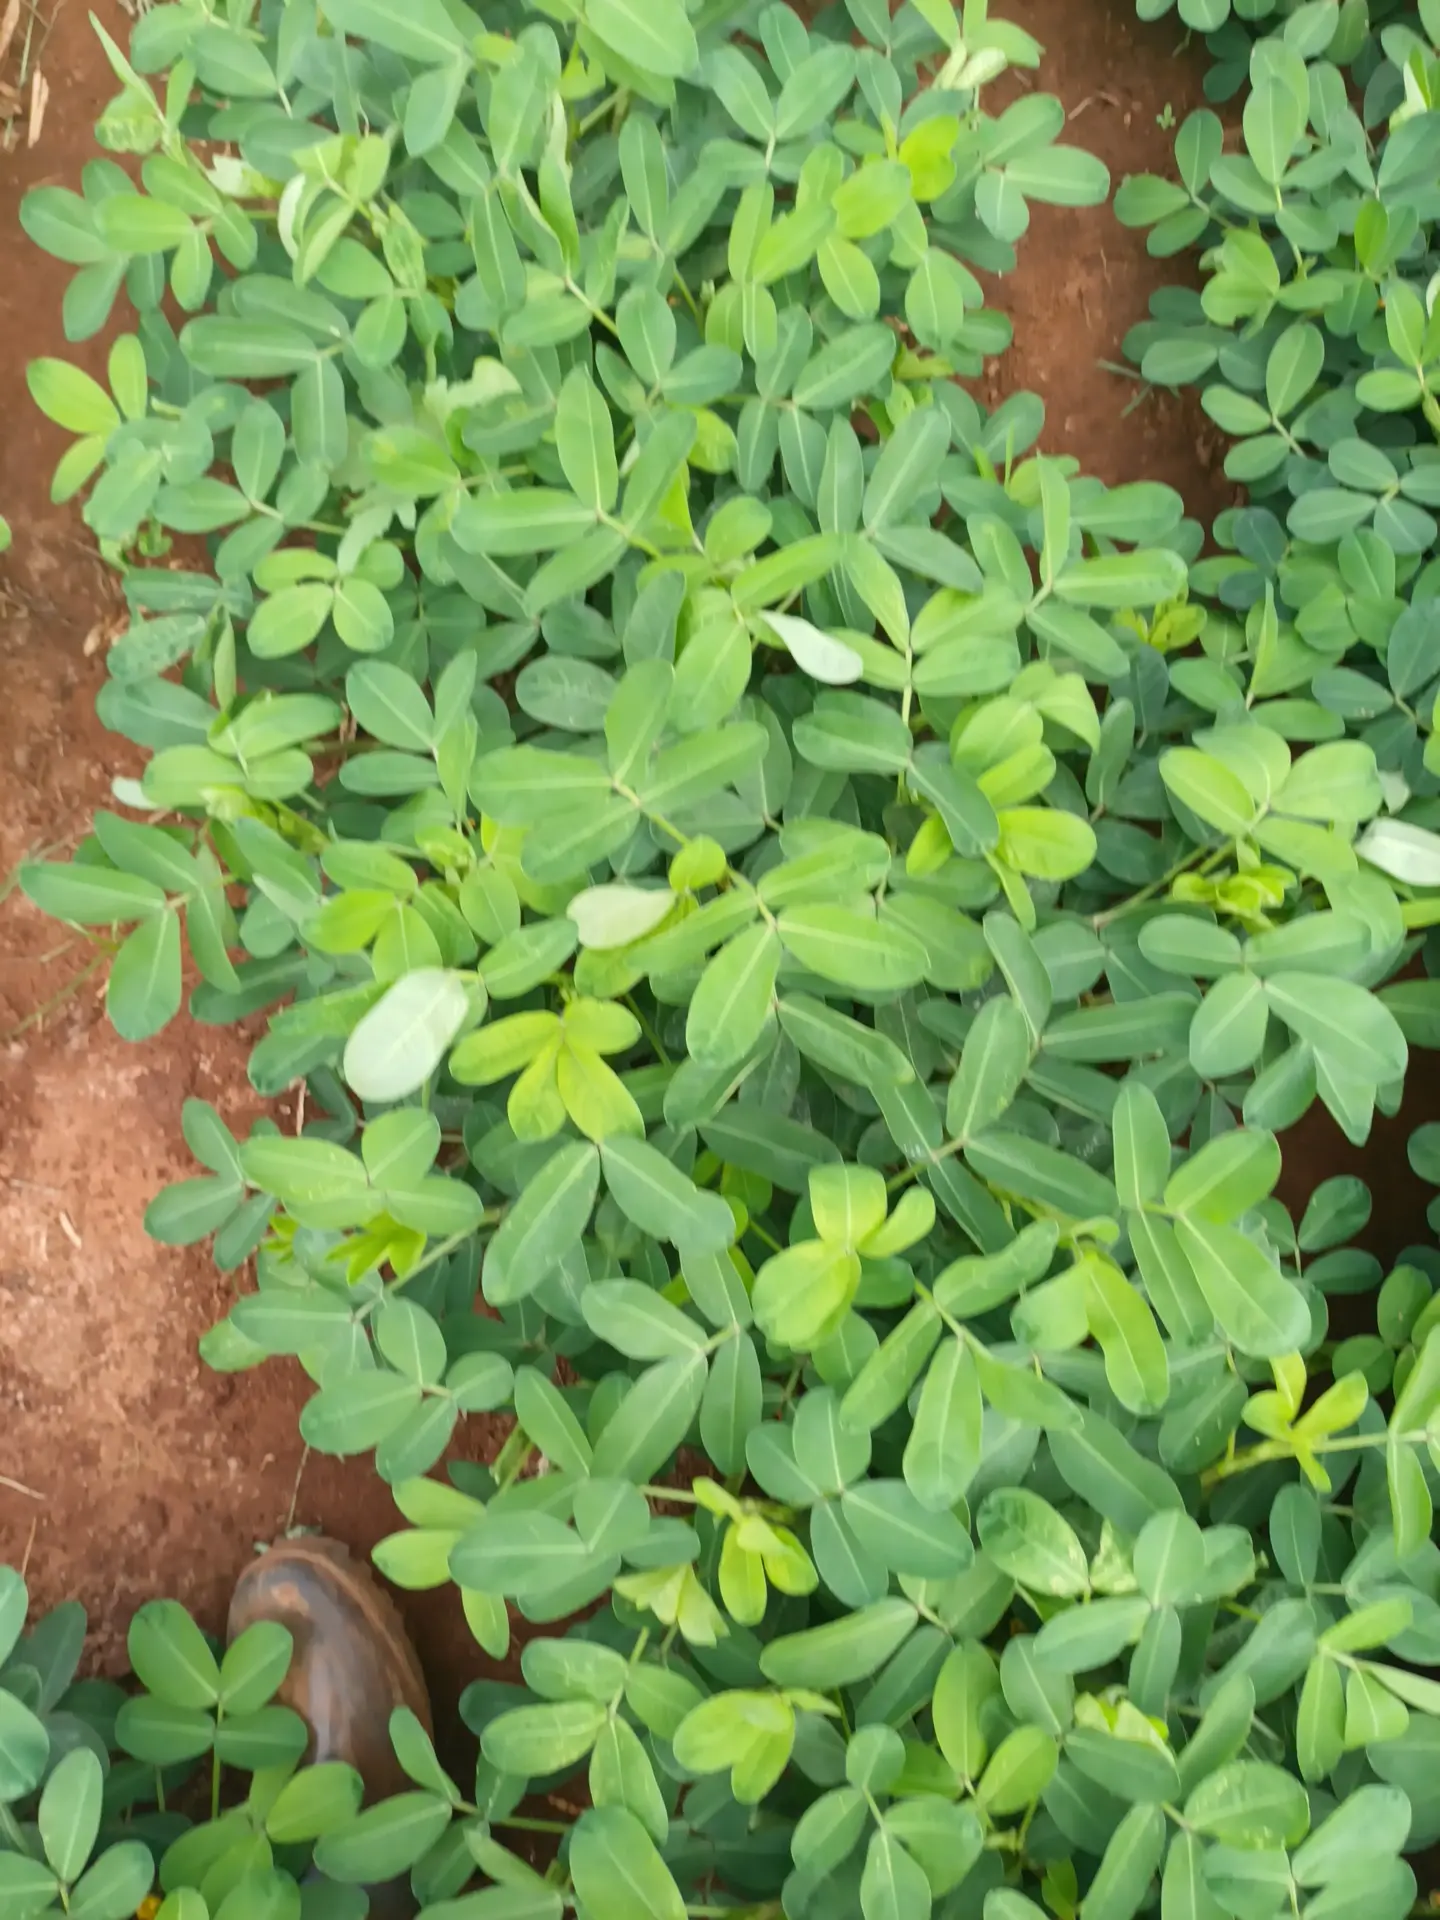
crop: groundnut
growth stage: flowering
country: Kenya
